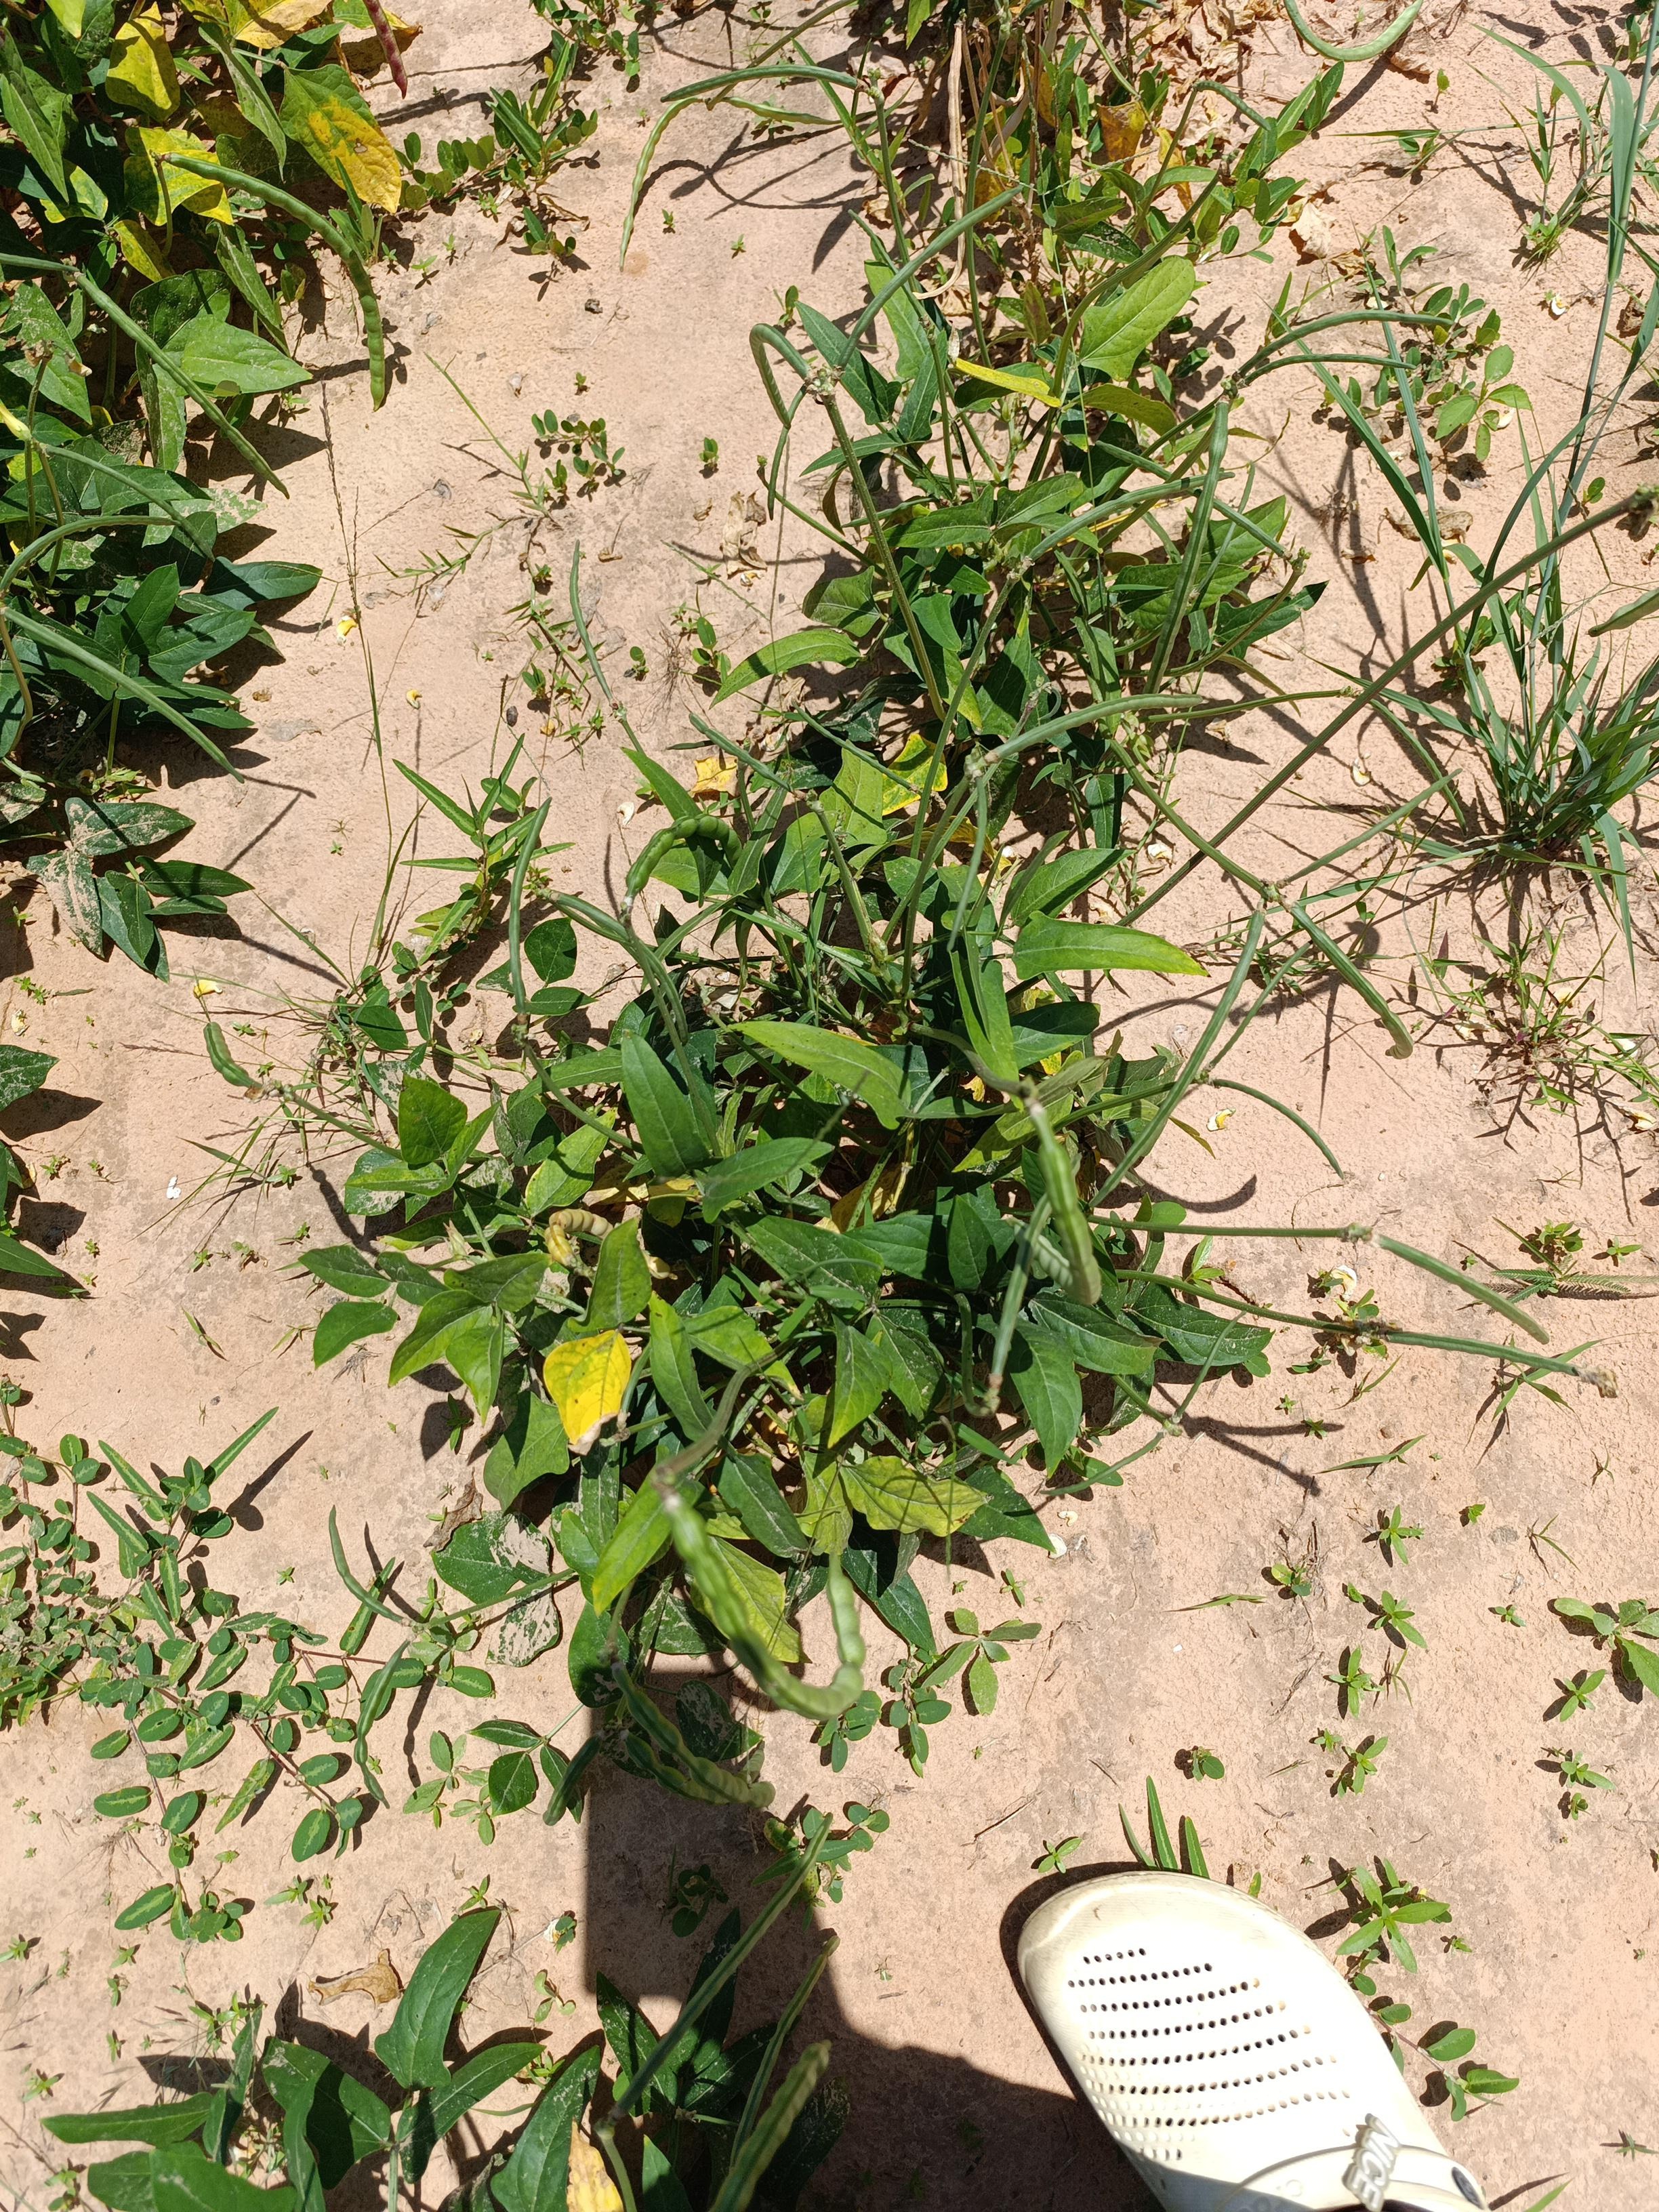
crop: cowpea
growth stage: maturity
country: Nigeria
